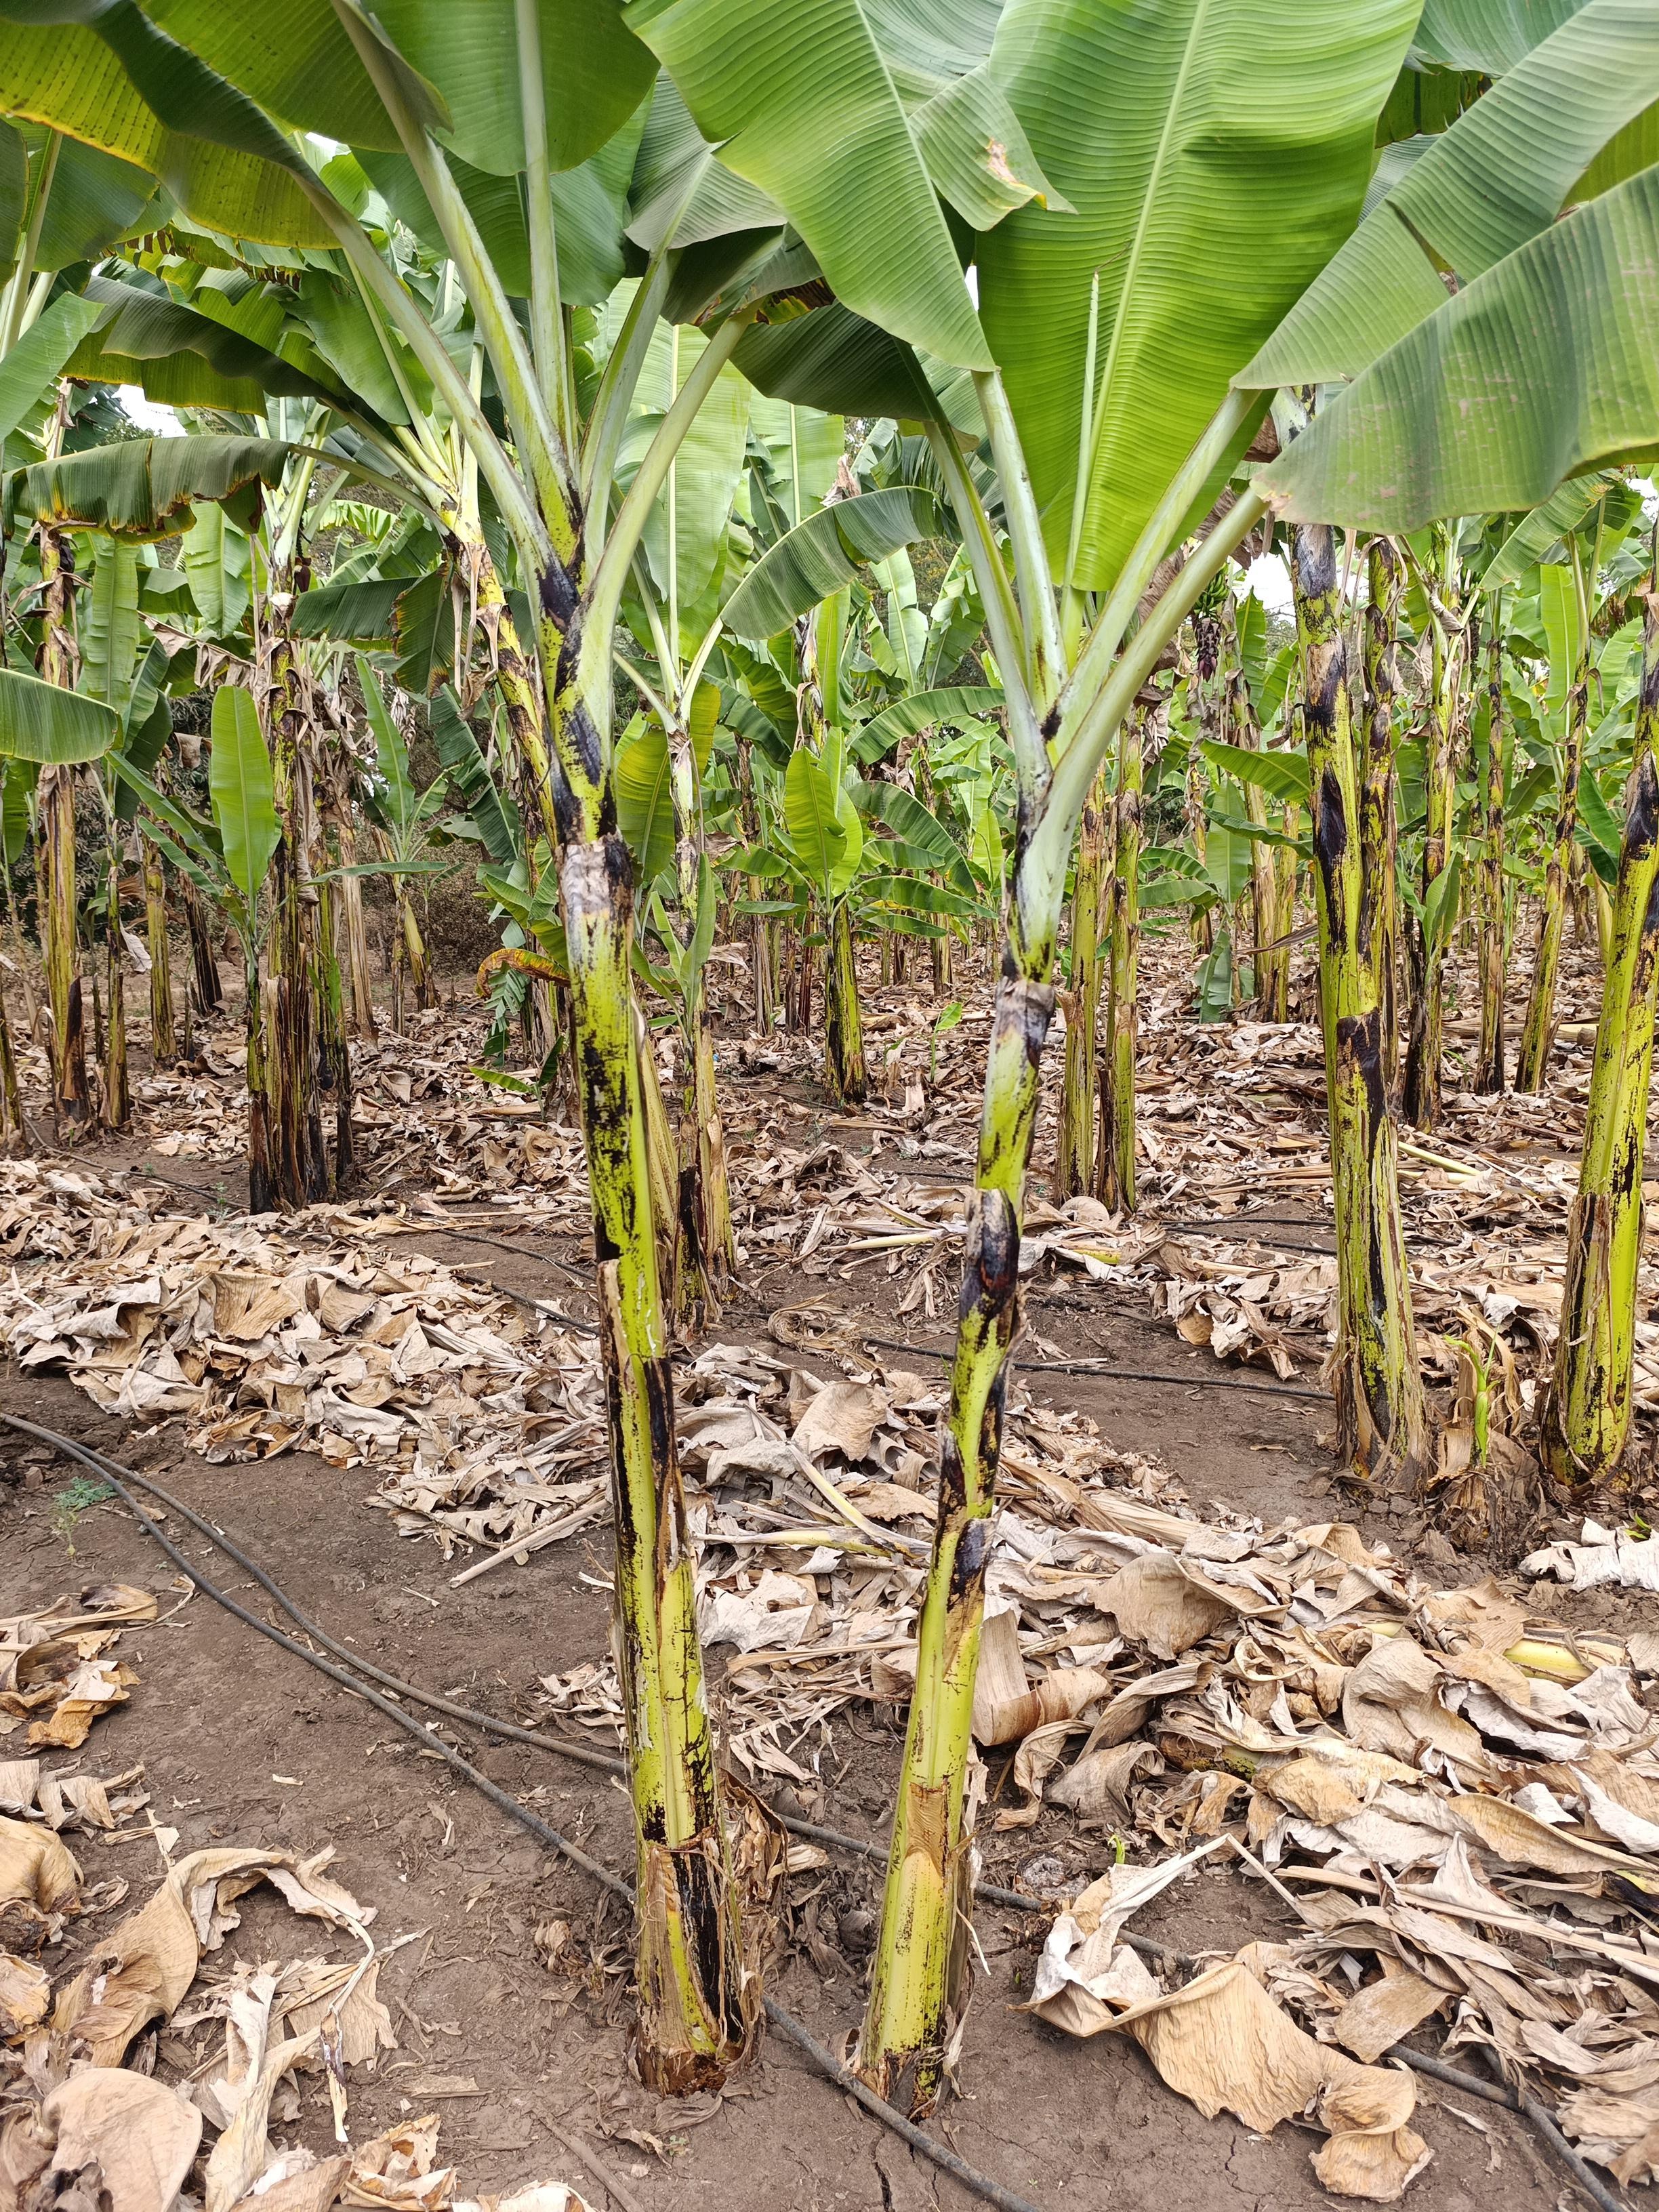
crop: banana
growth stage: vegetative
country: Tanzania
